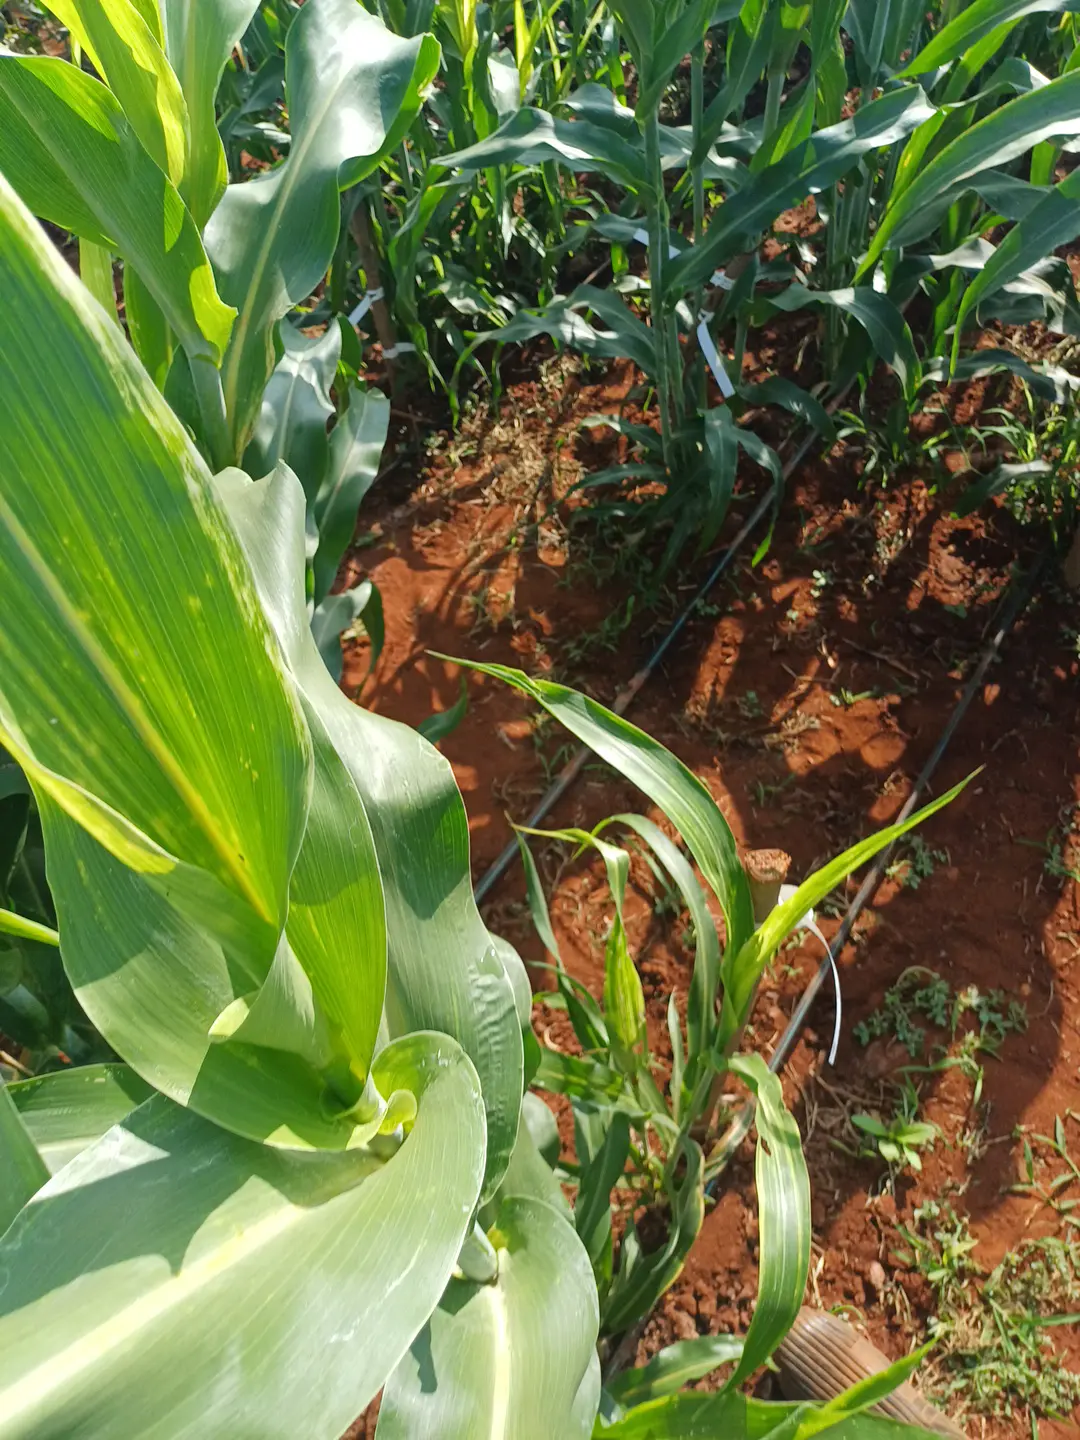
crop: sorghum
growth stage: heading tuber
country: Kenya
